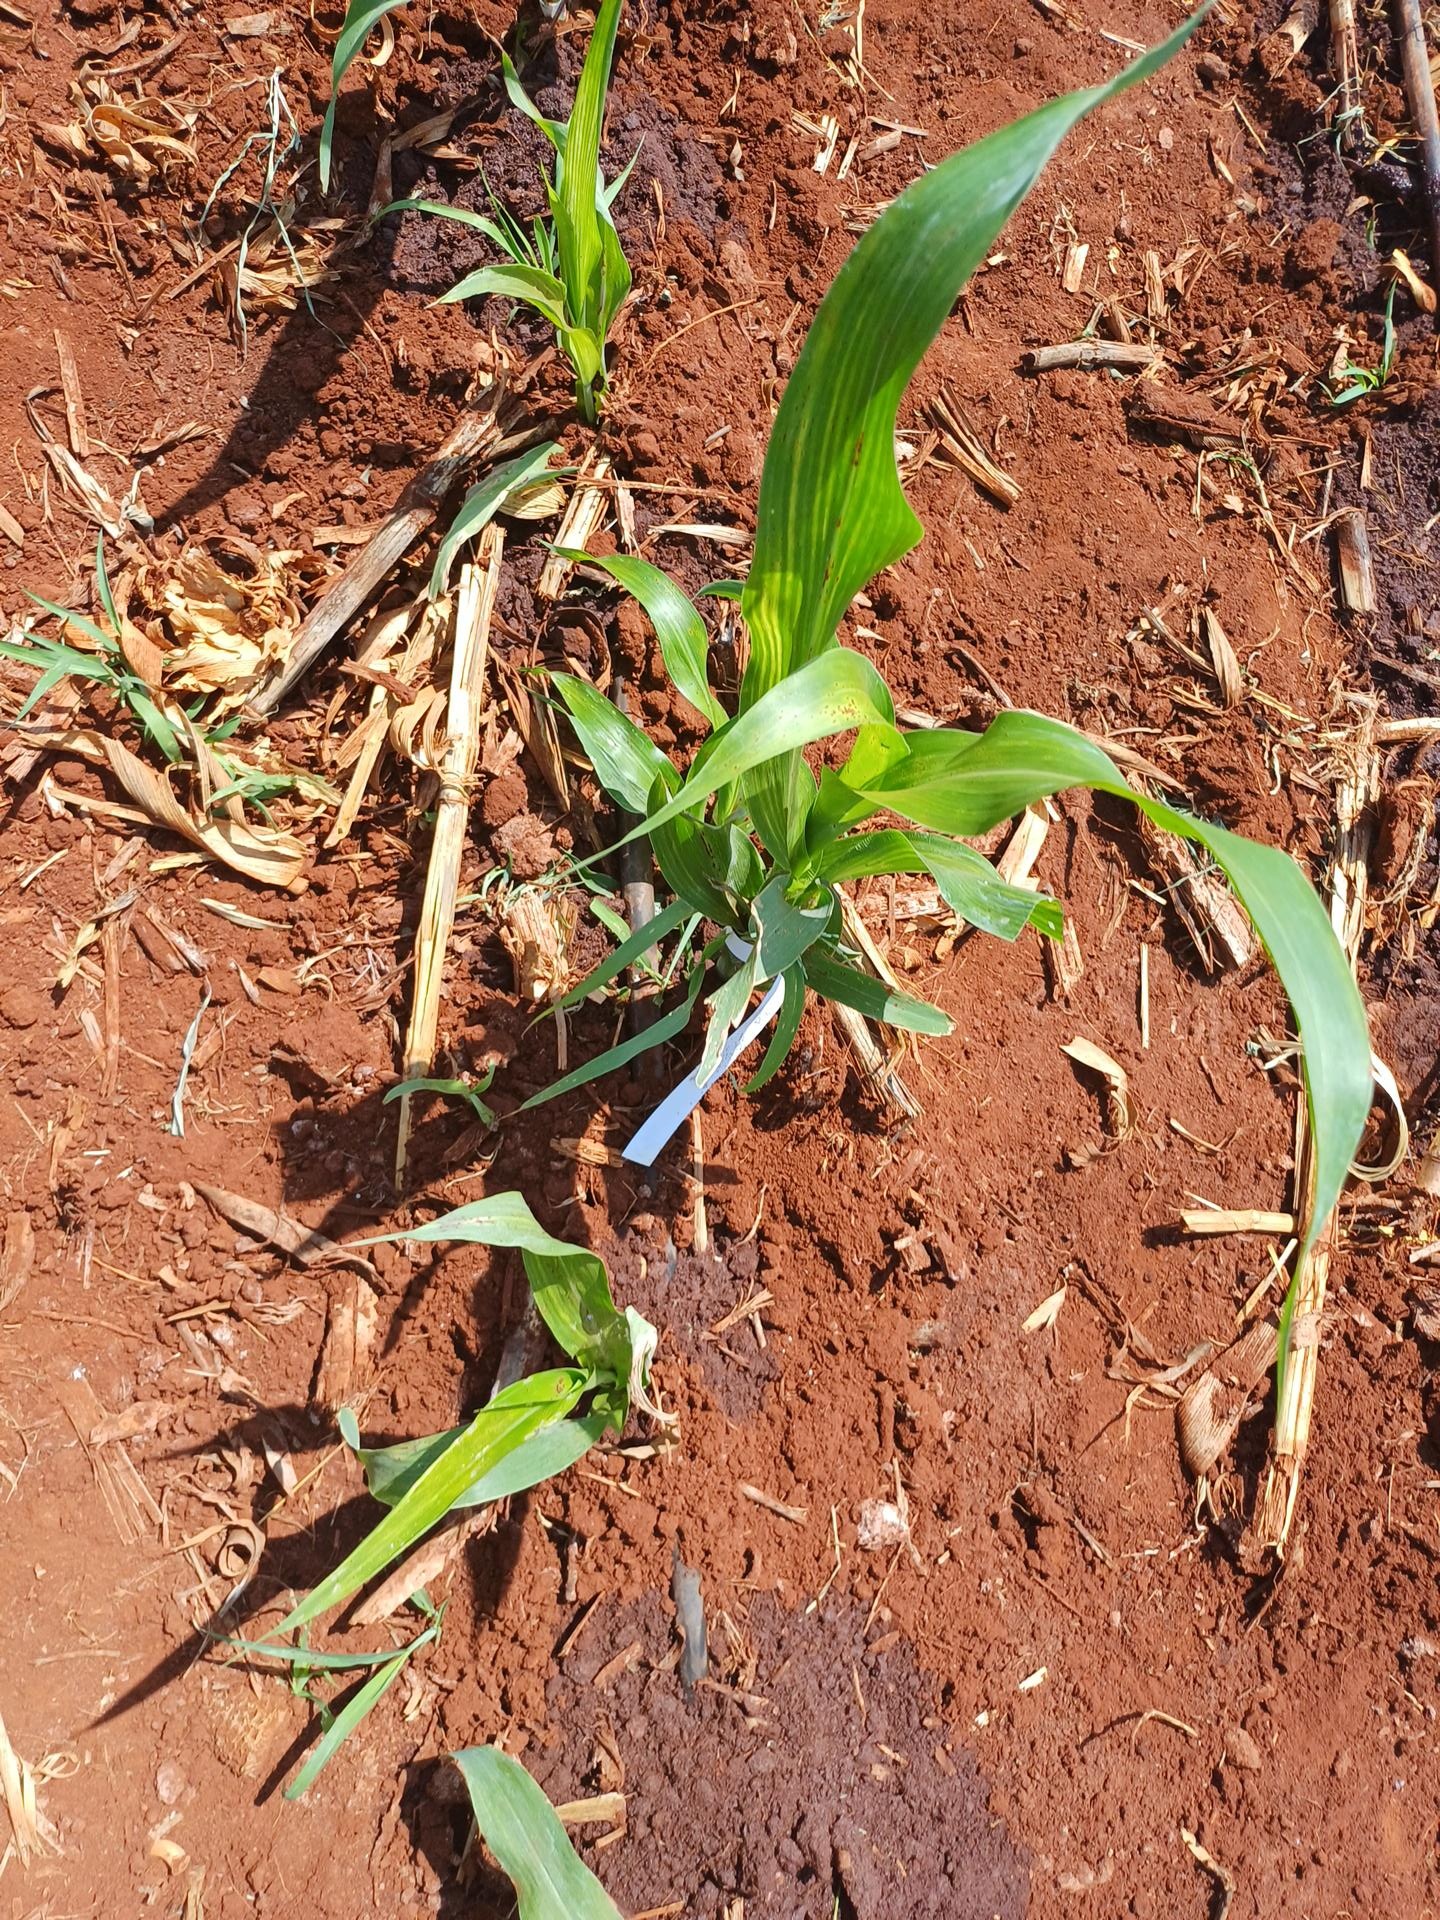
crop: sorghum
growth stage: vegetative
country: Kenya
